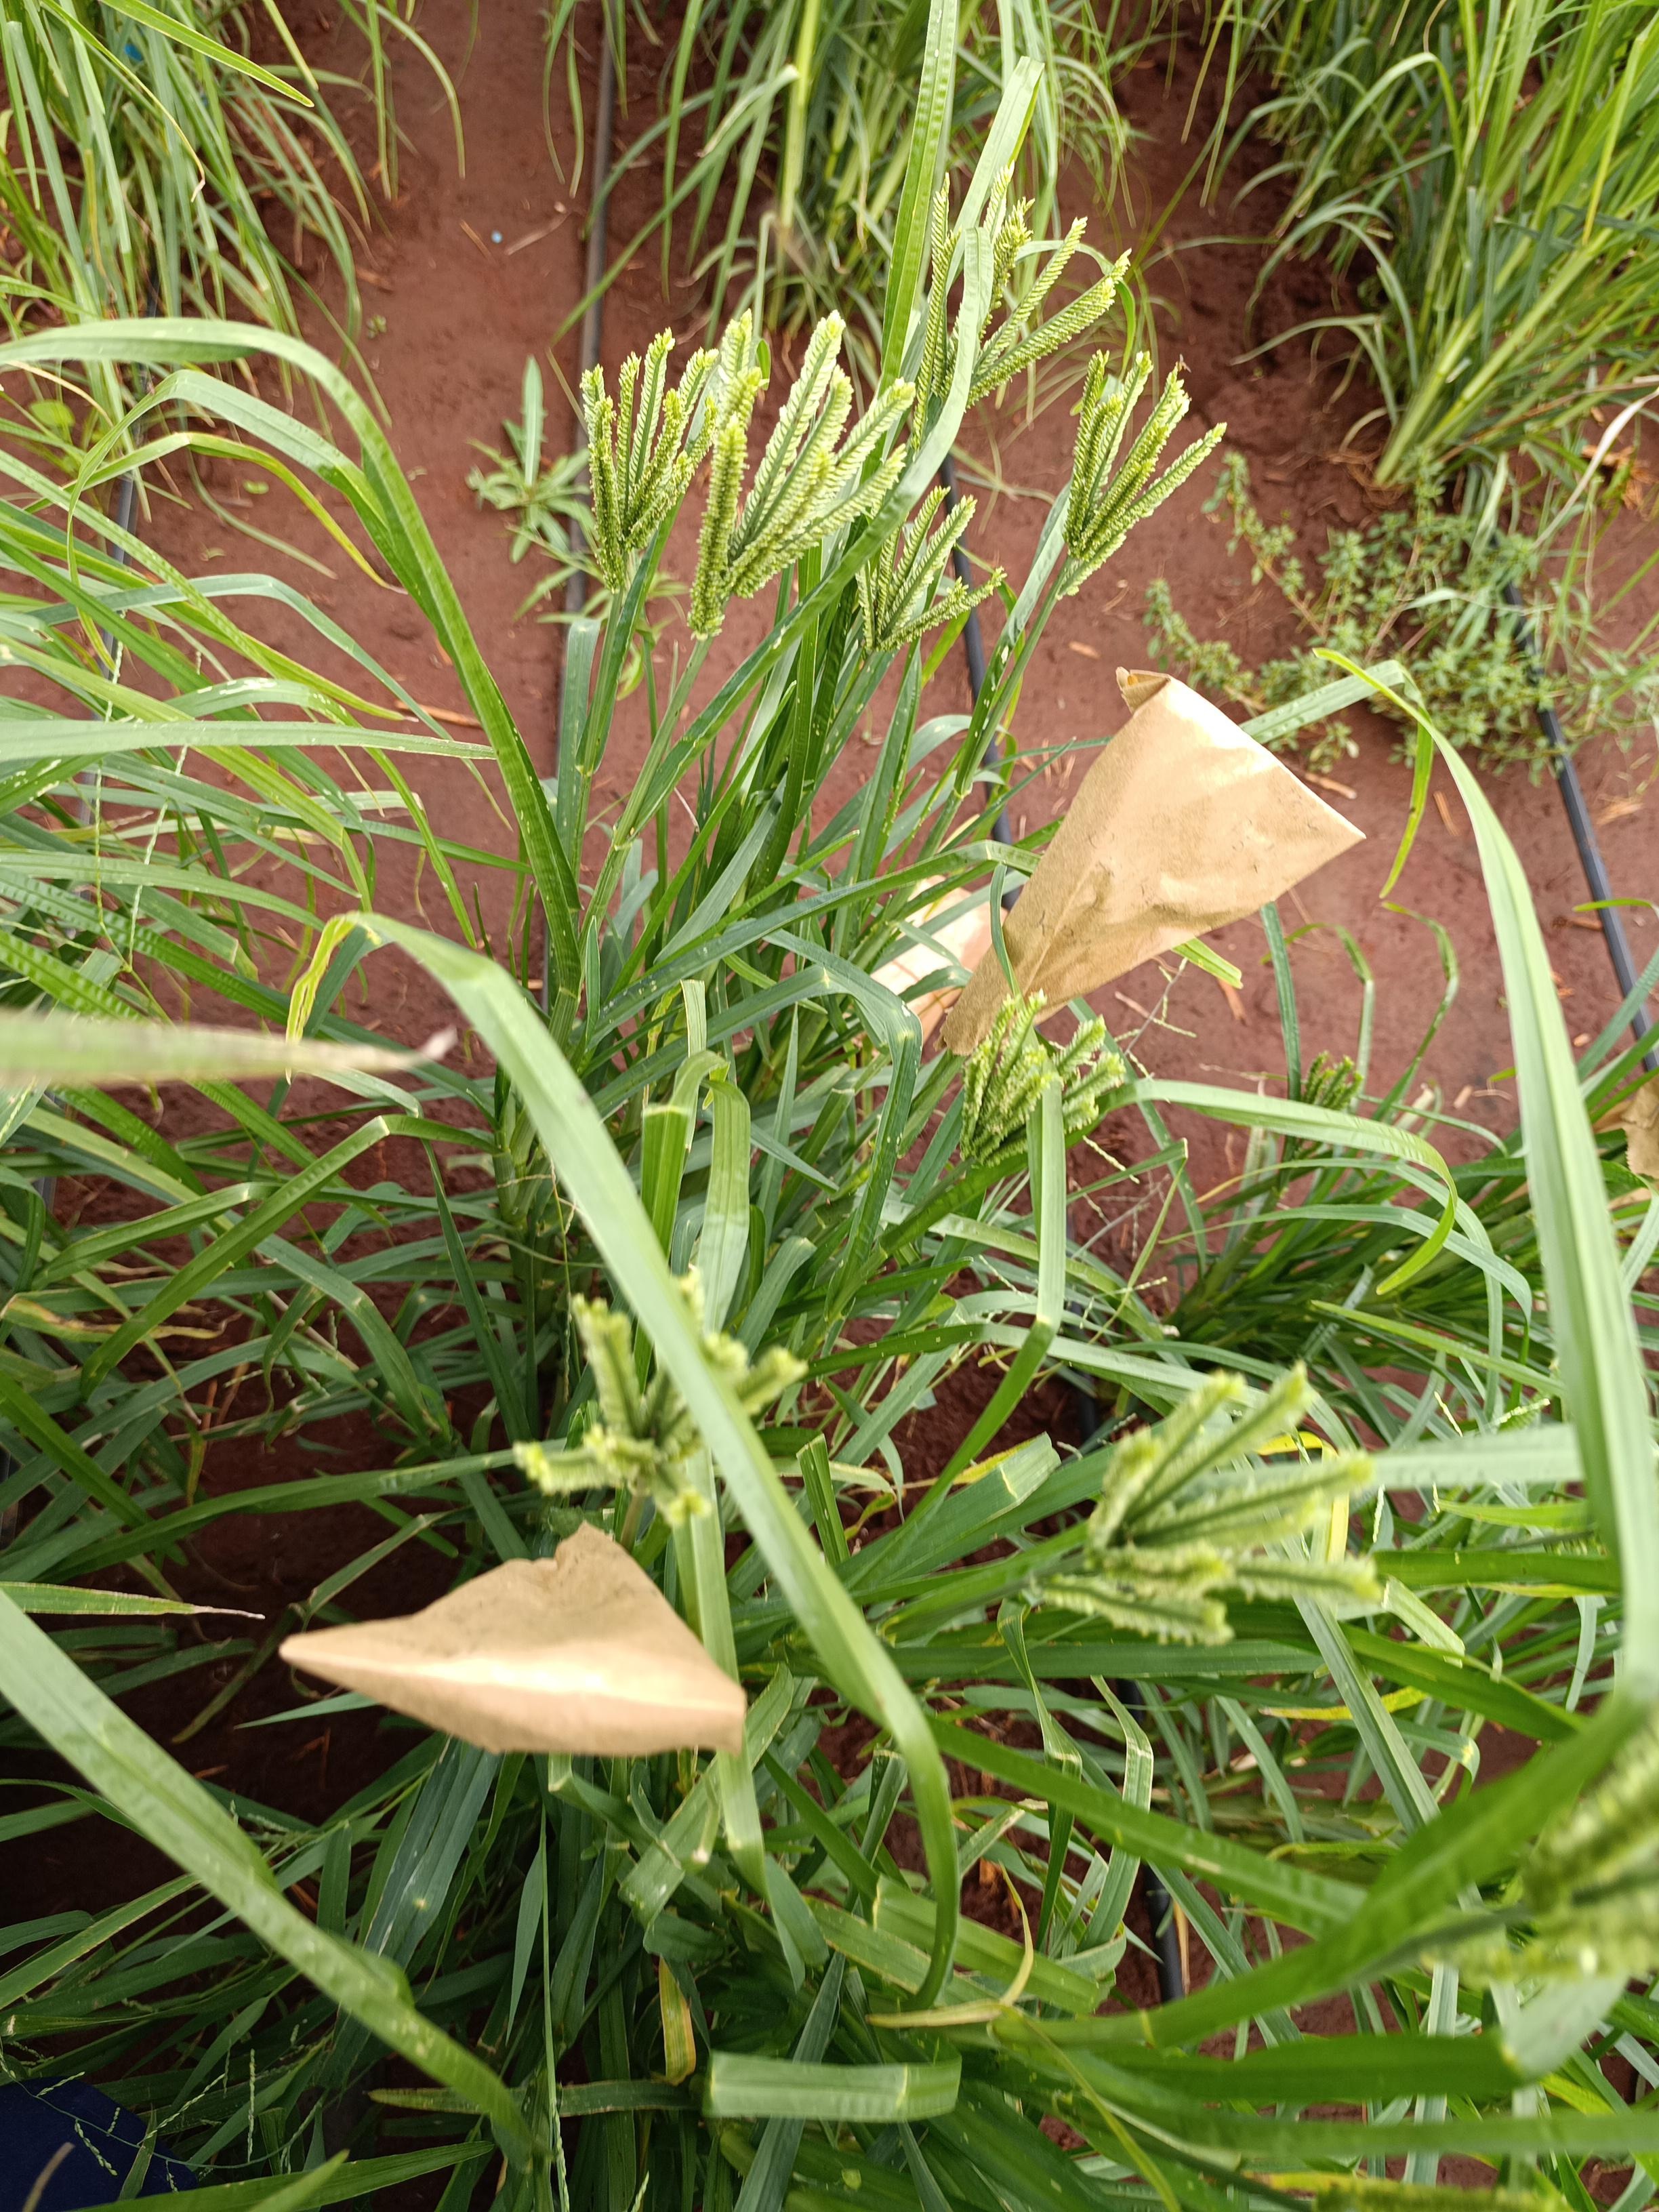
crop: finger millet
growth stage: flowering
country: Kenya
